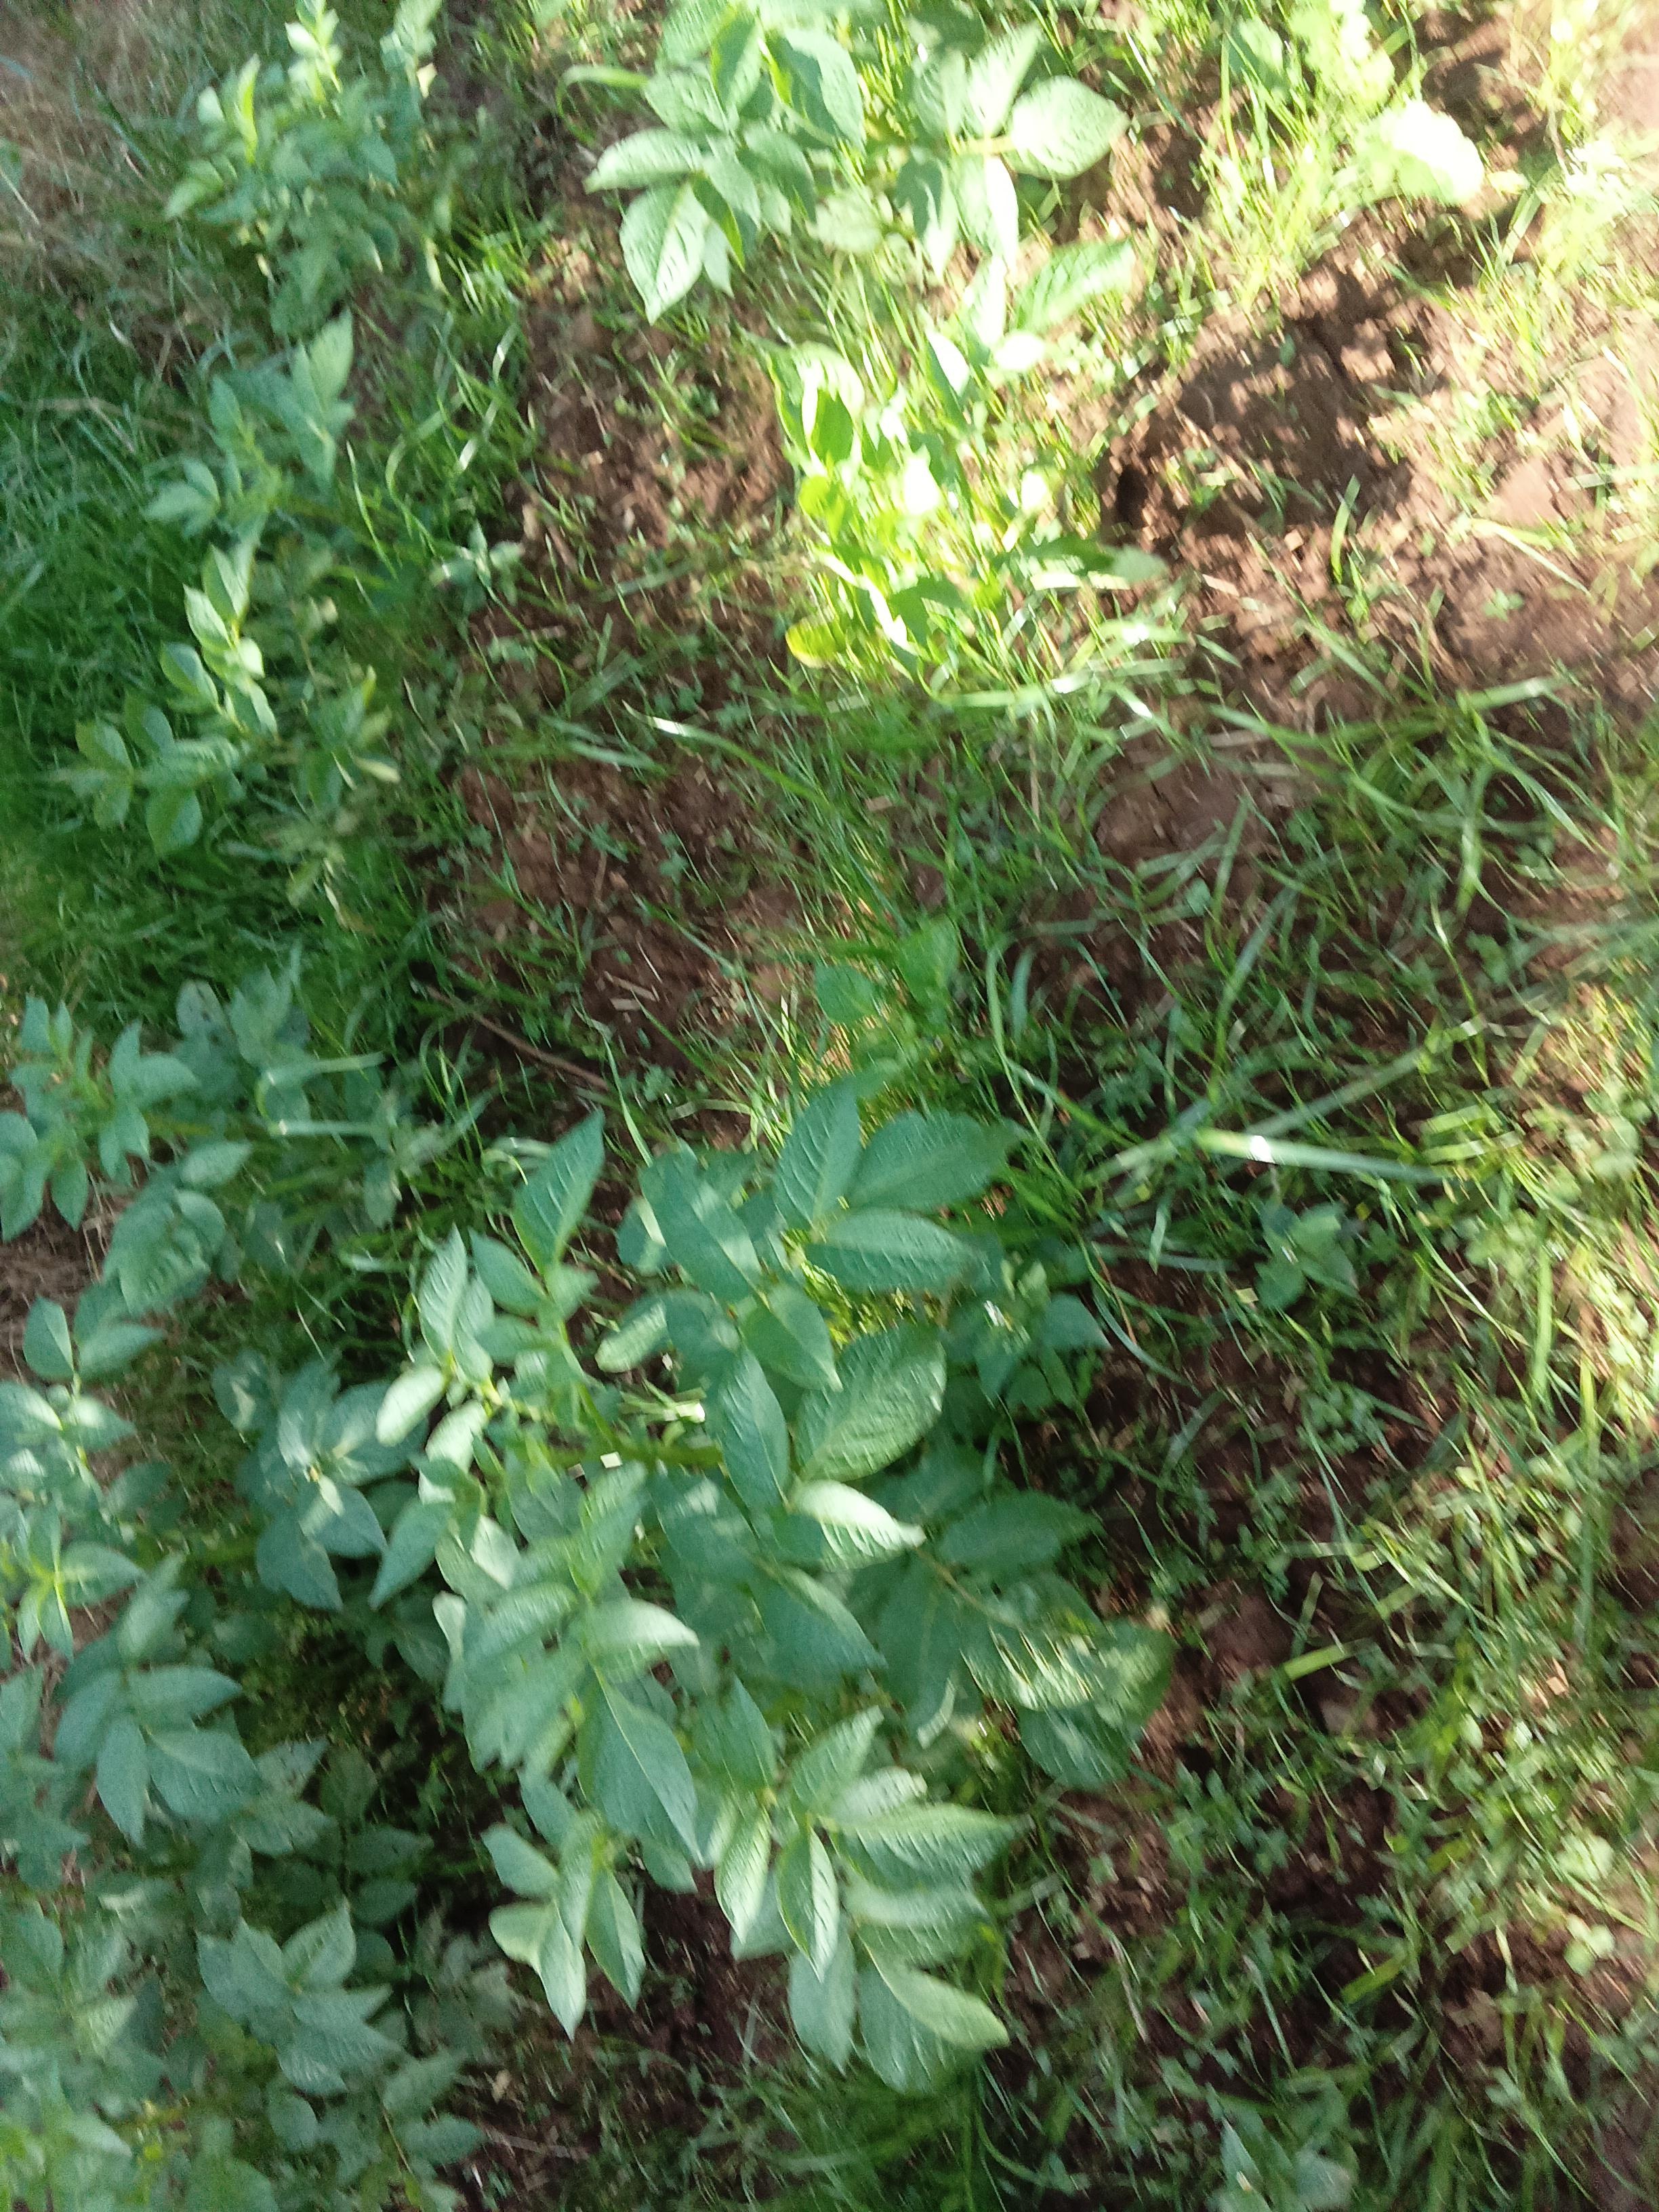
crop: potato
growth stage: flowering
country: Kenya
